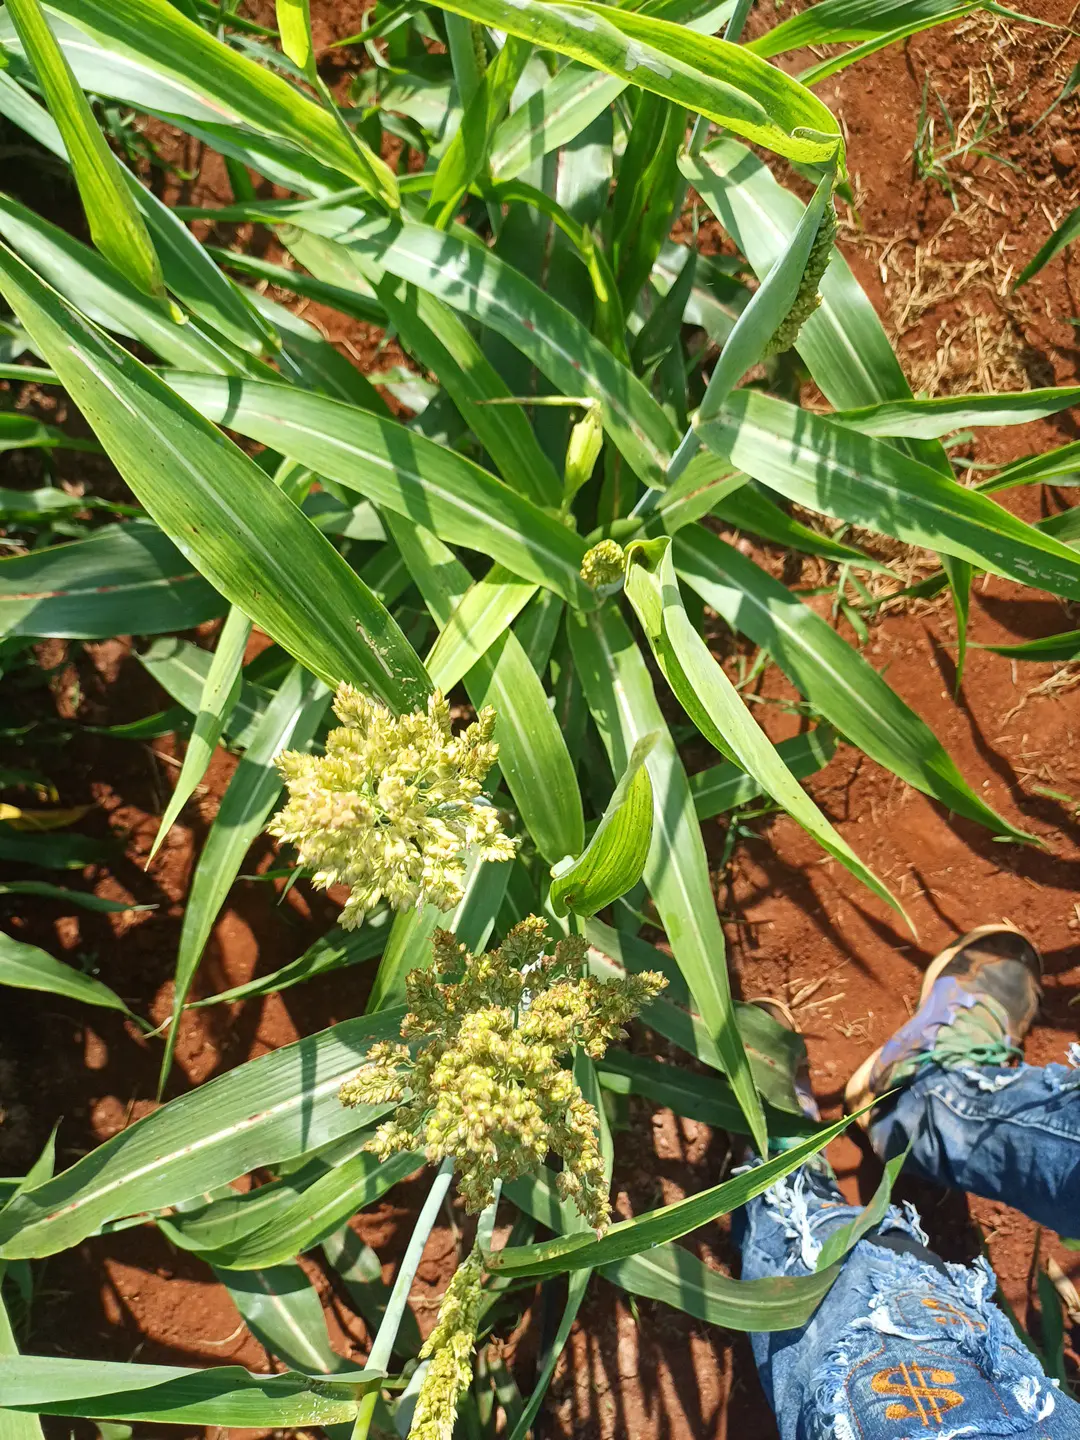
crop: sorghum
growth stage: filling grain
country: Kenya
